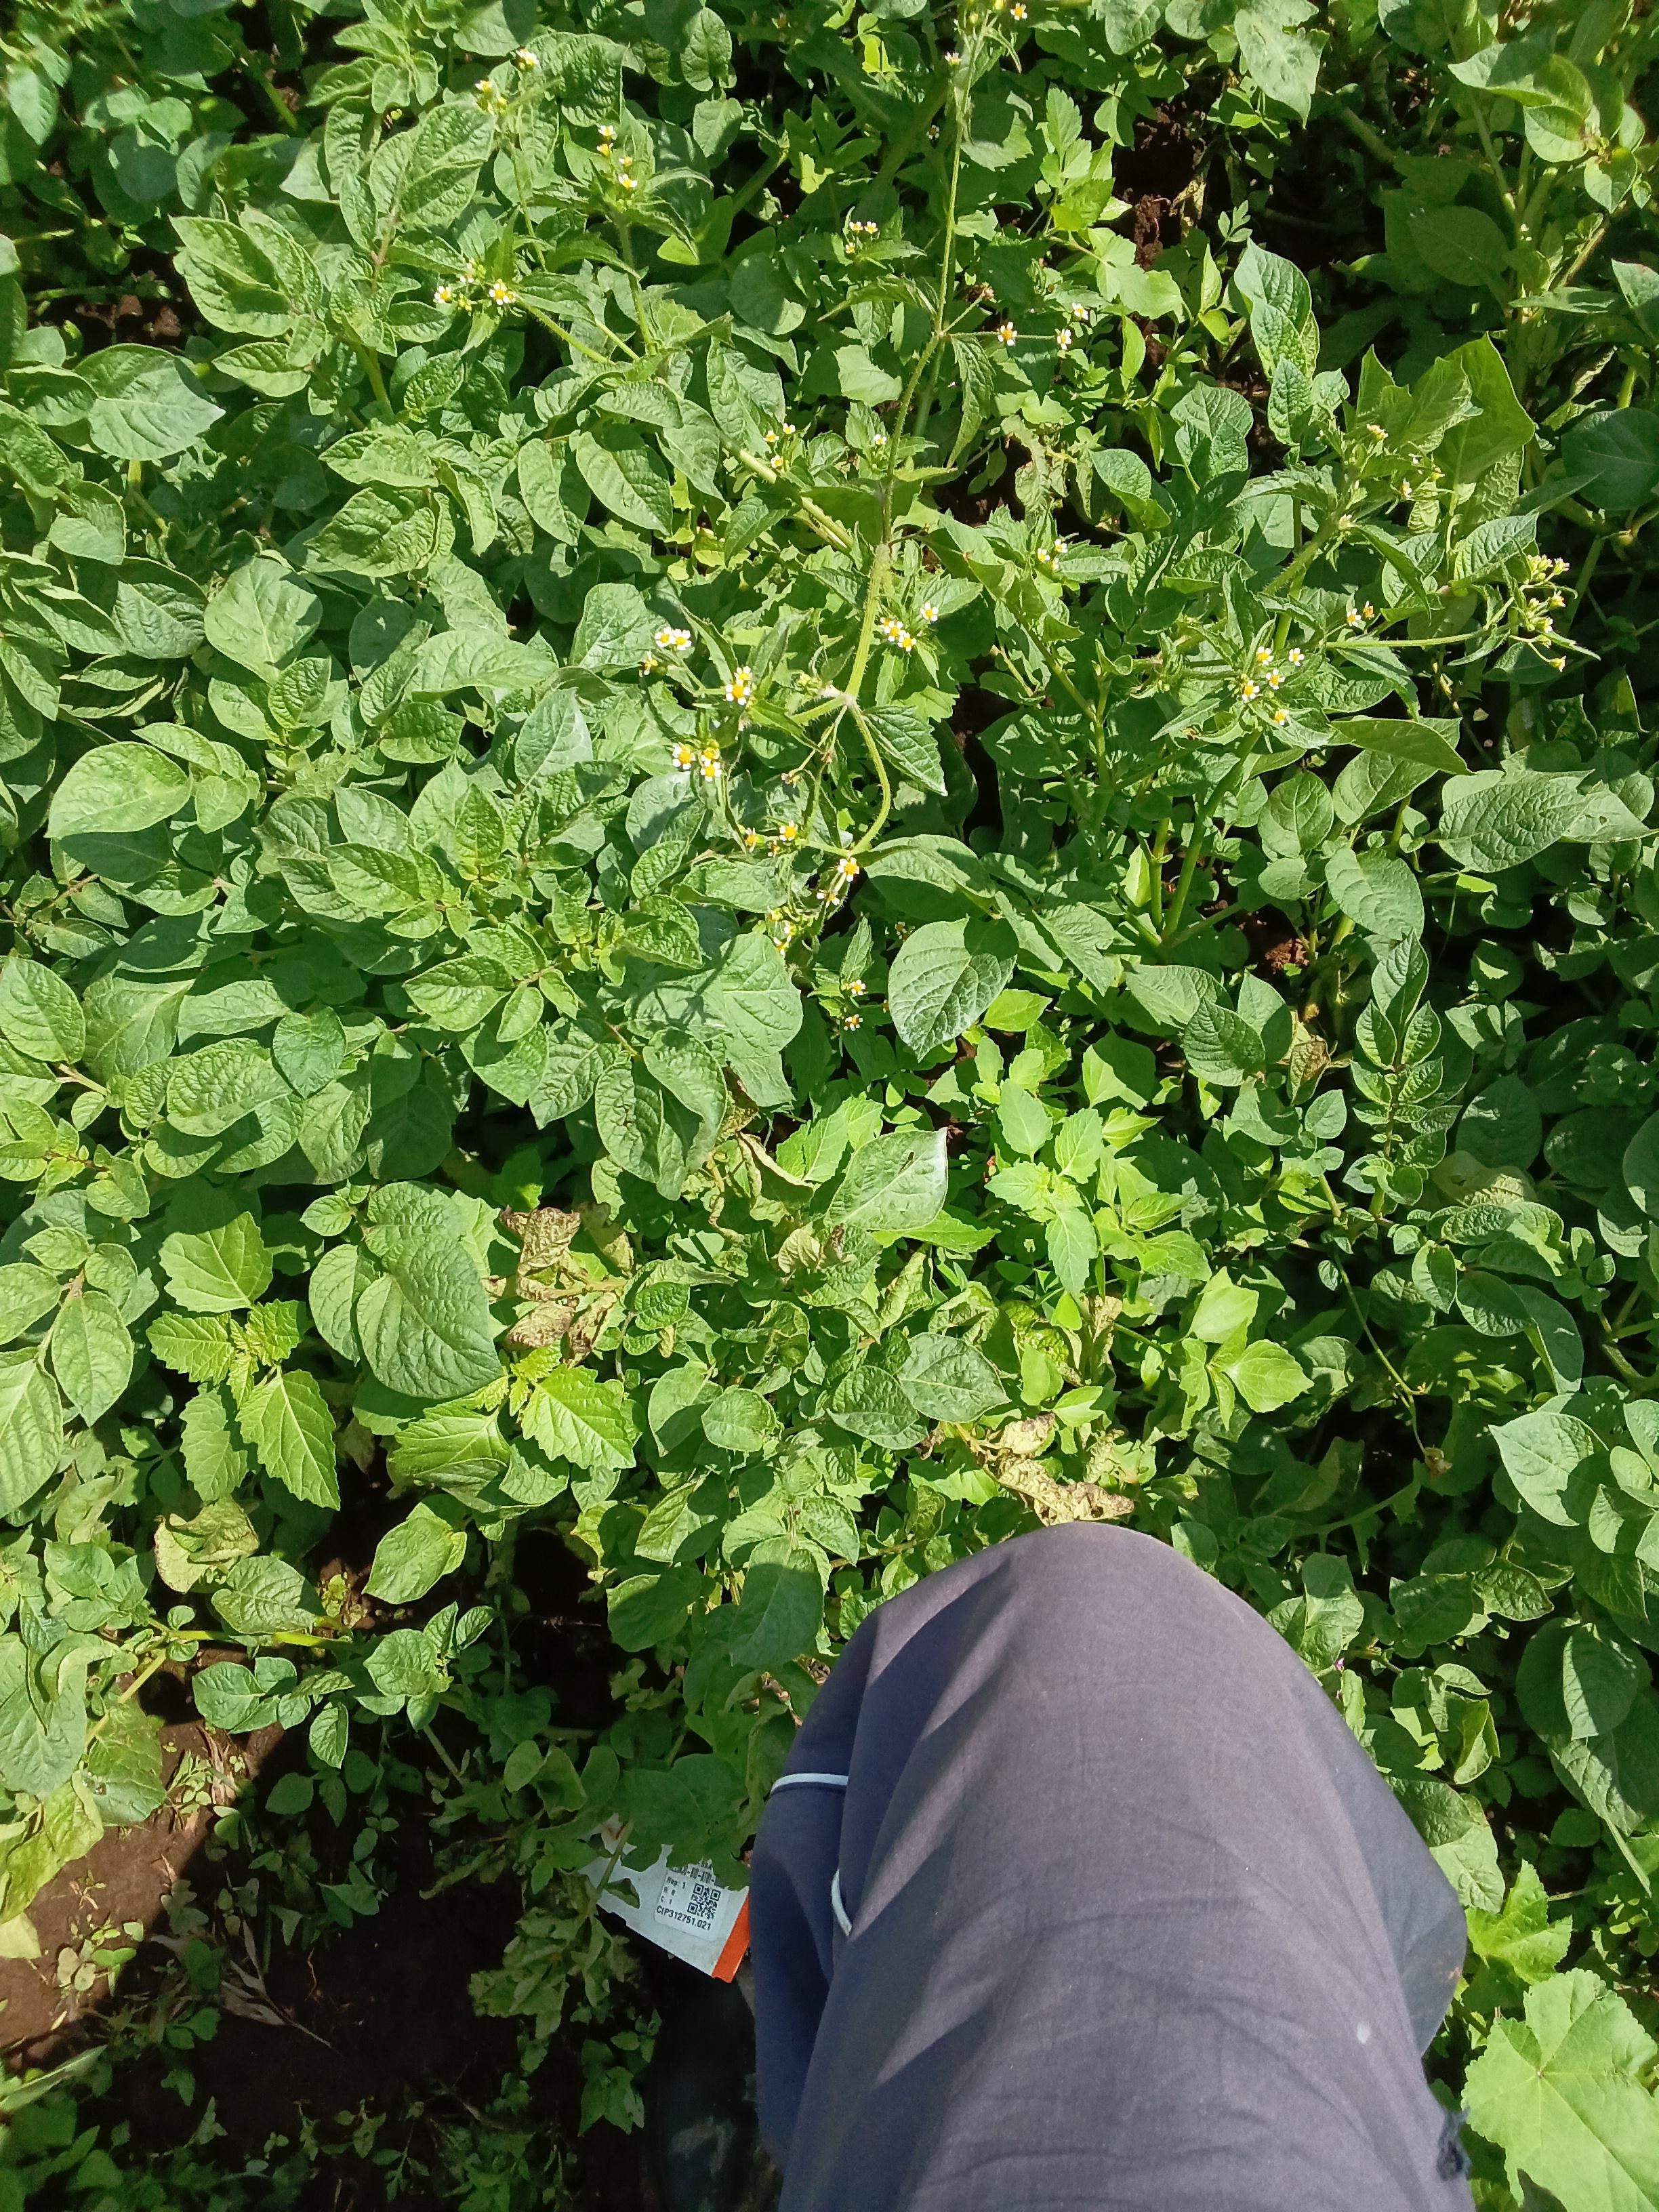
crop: potato
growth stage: flowering
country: Kenya
